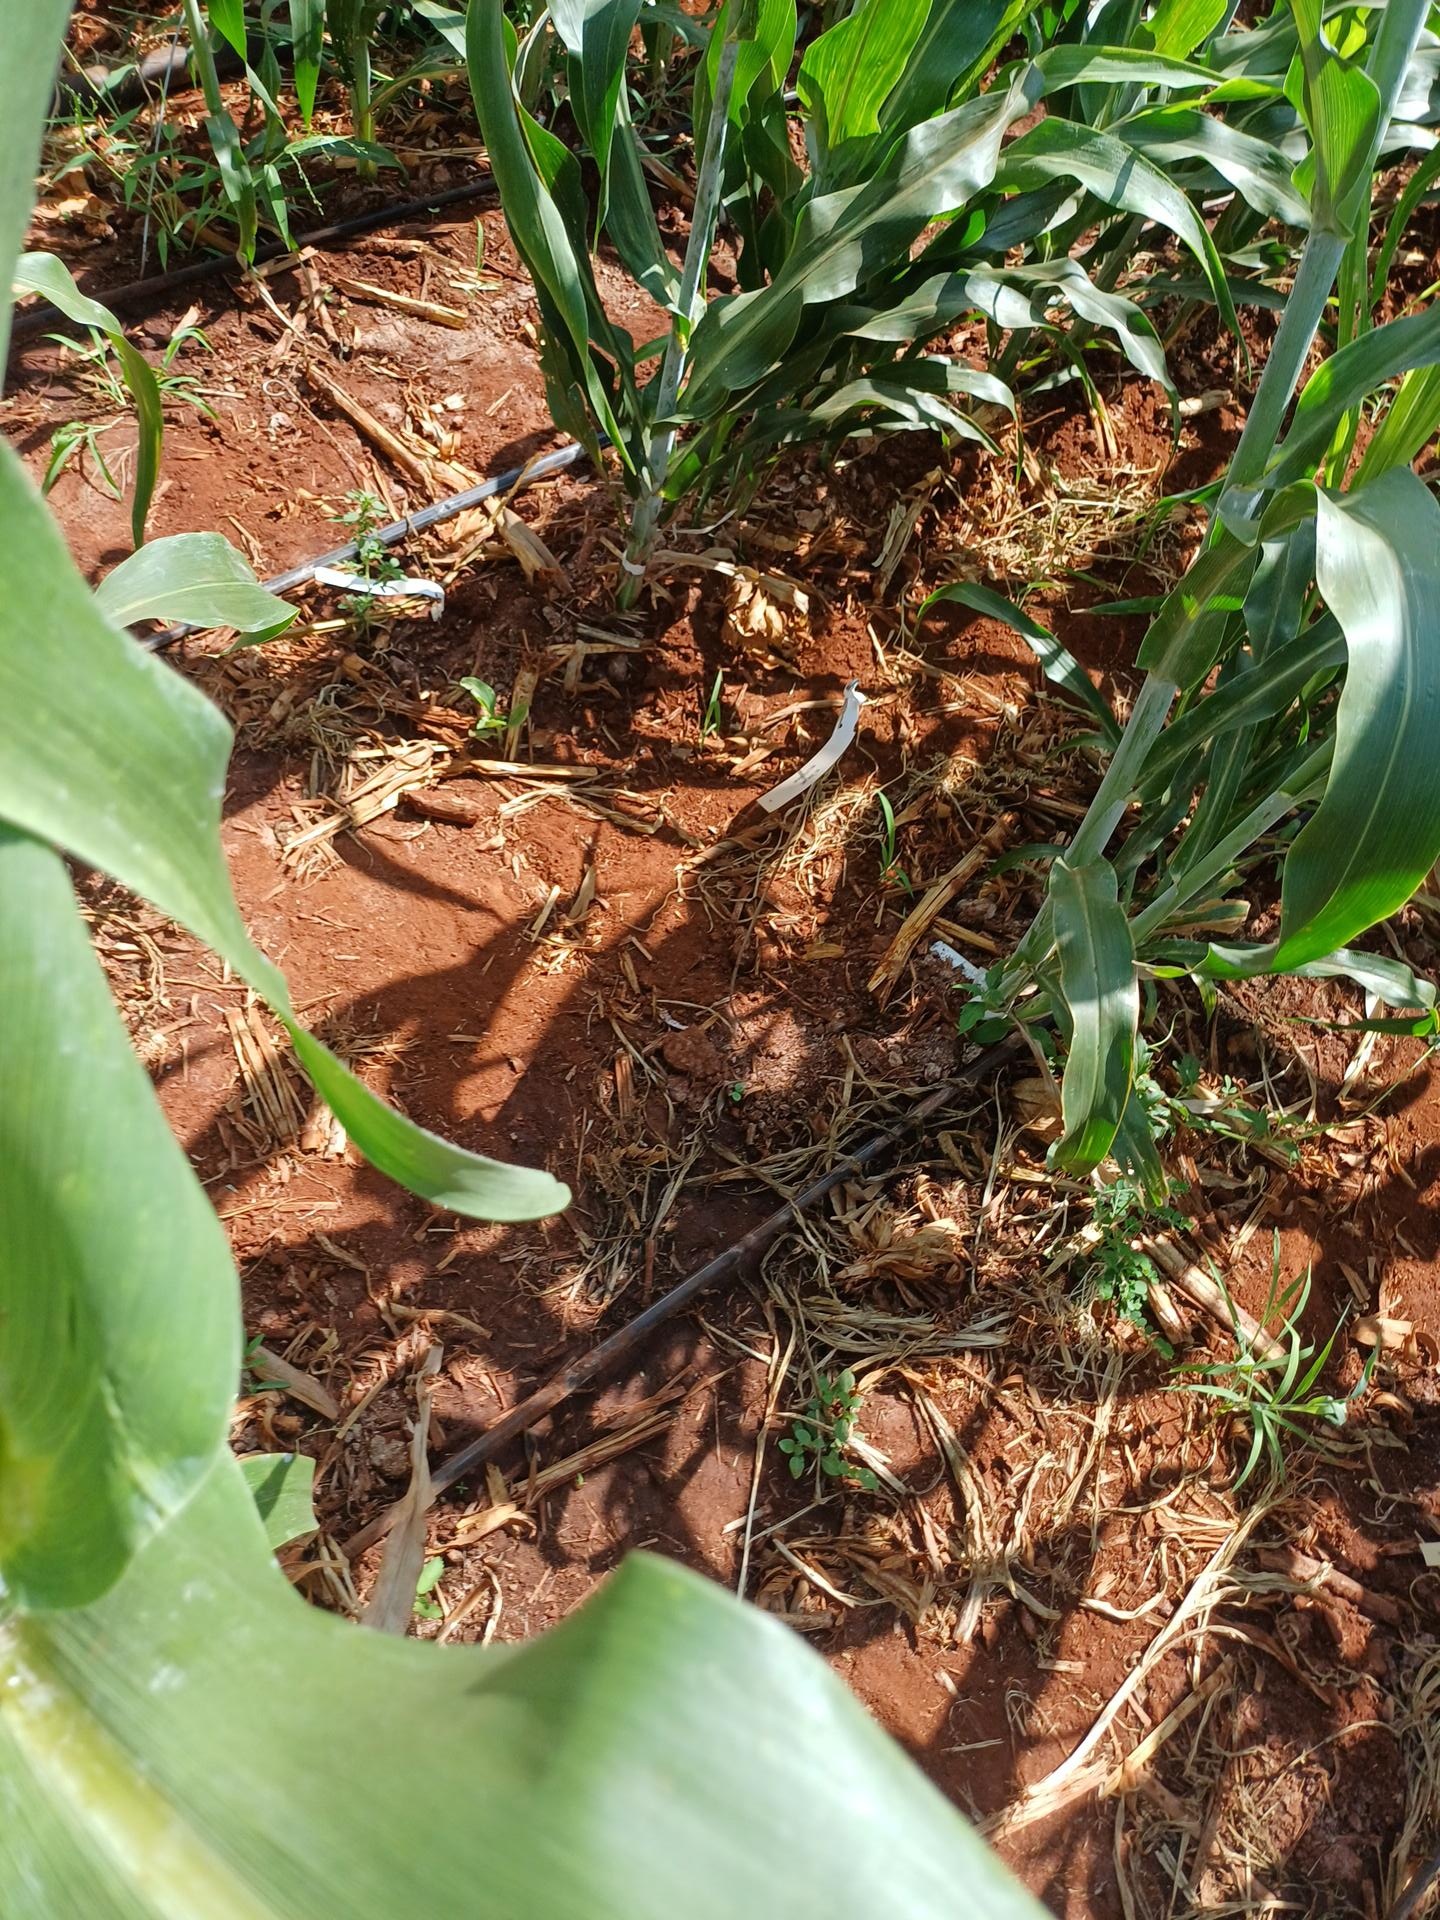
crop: sorghum
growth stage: heading tuber
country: Kenya
